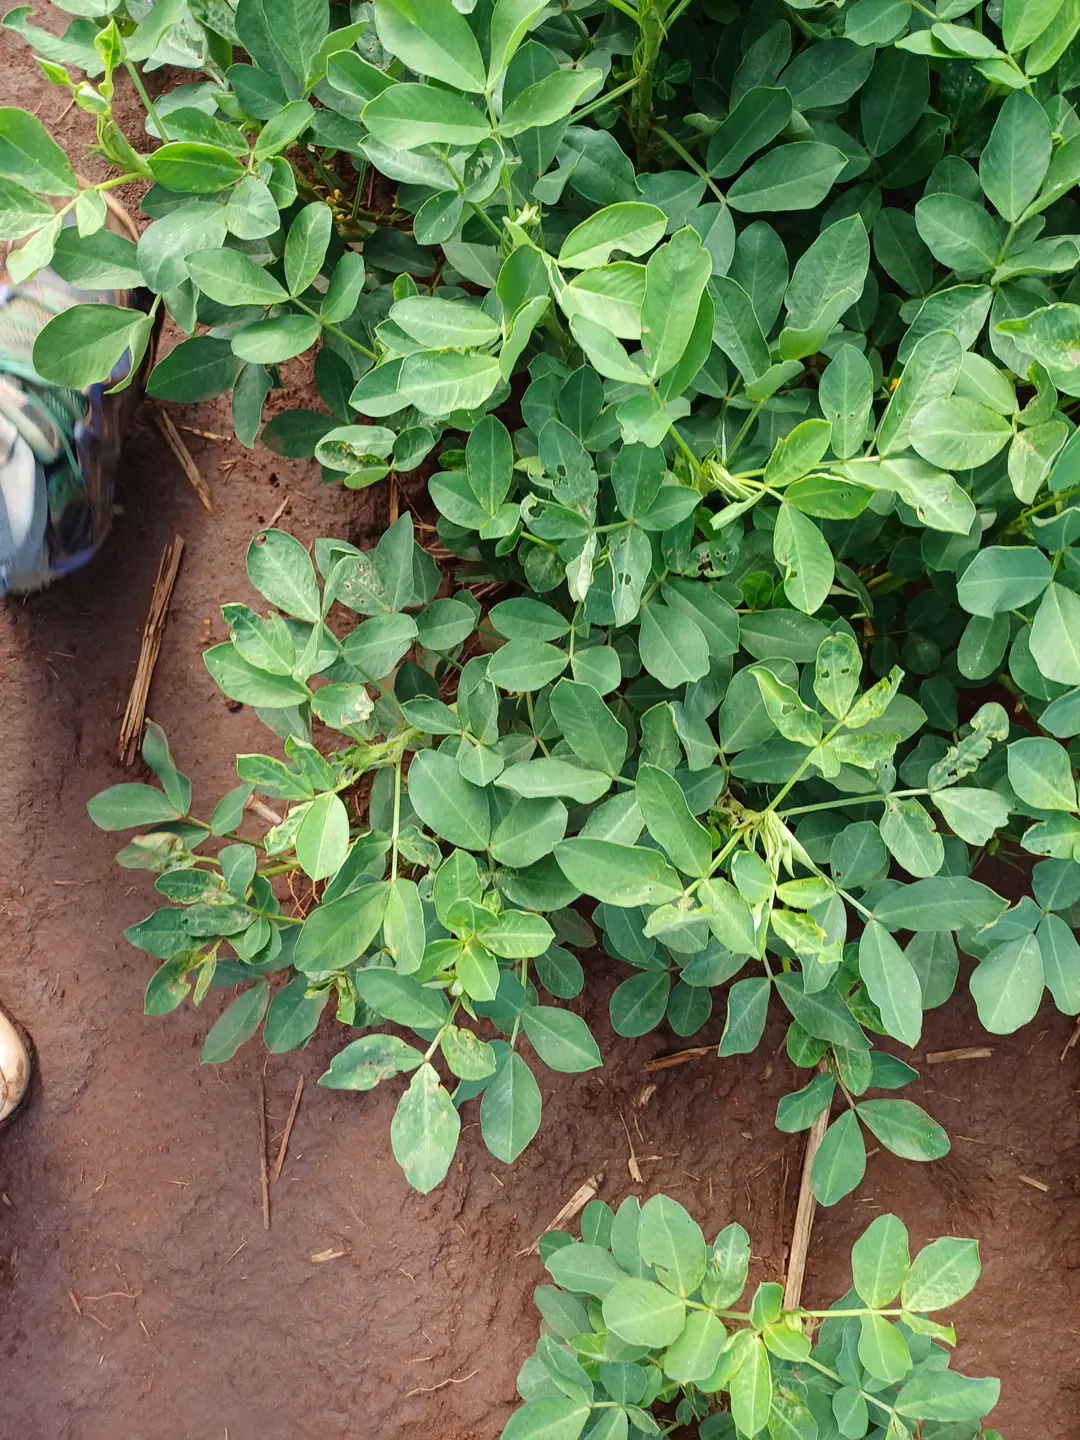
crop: groundnut
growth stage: flowering
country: Kenya
